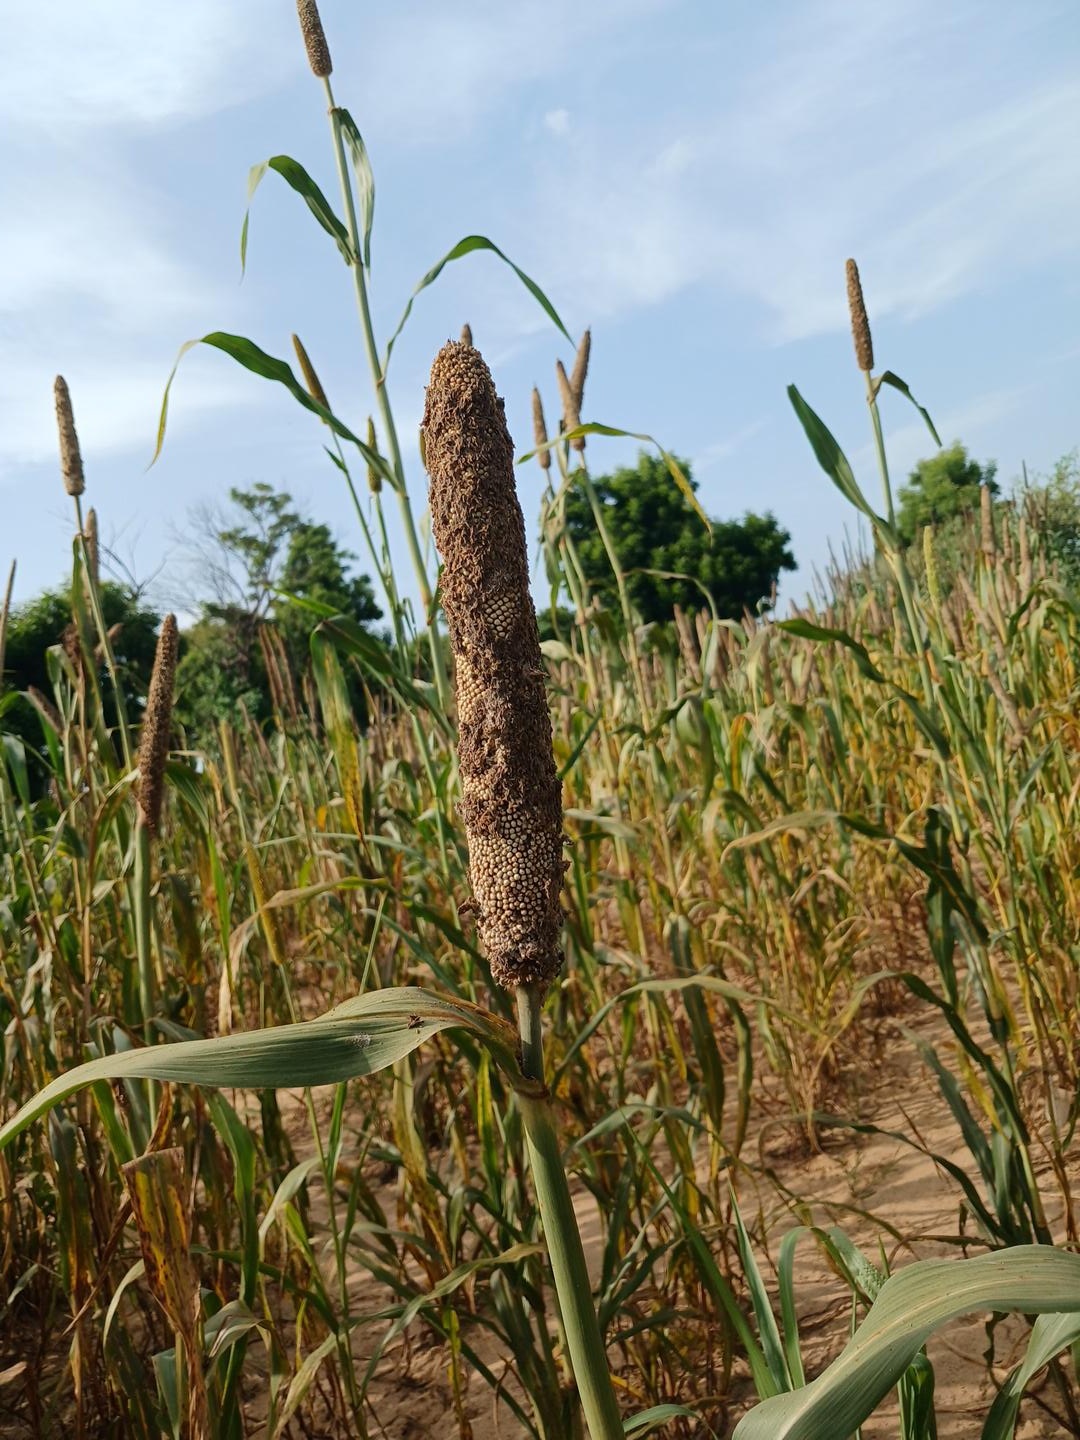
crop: pearl millet
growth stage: maturity
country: Senegal
